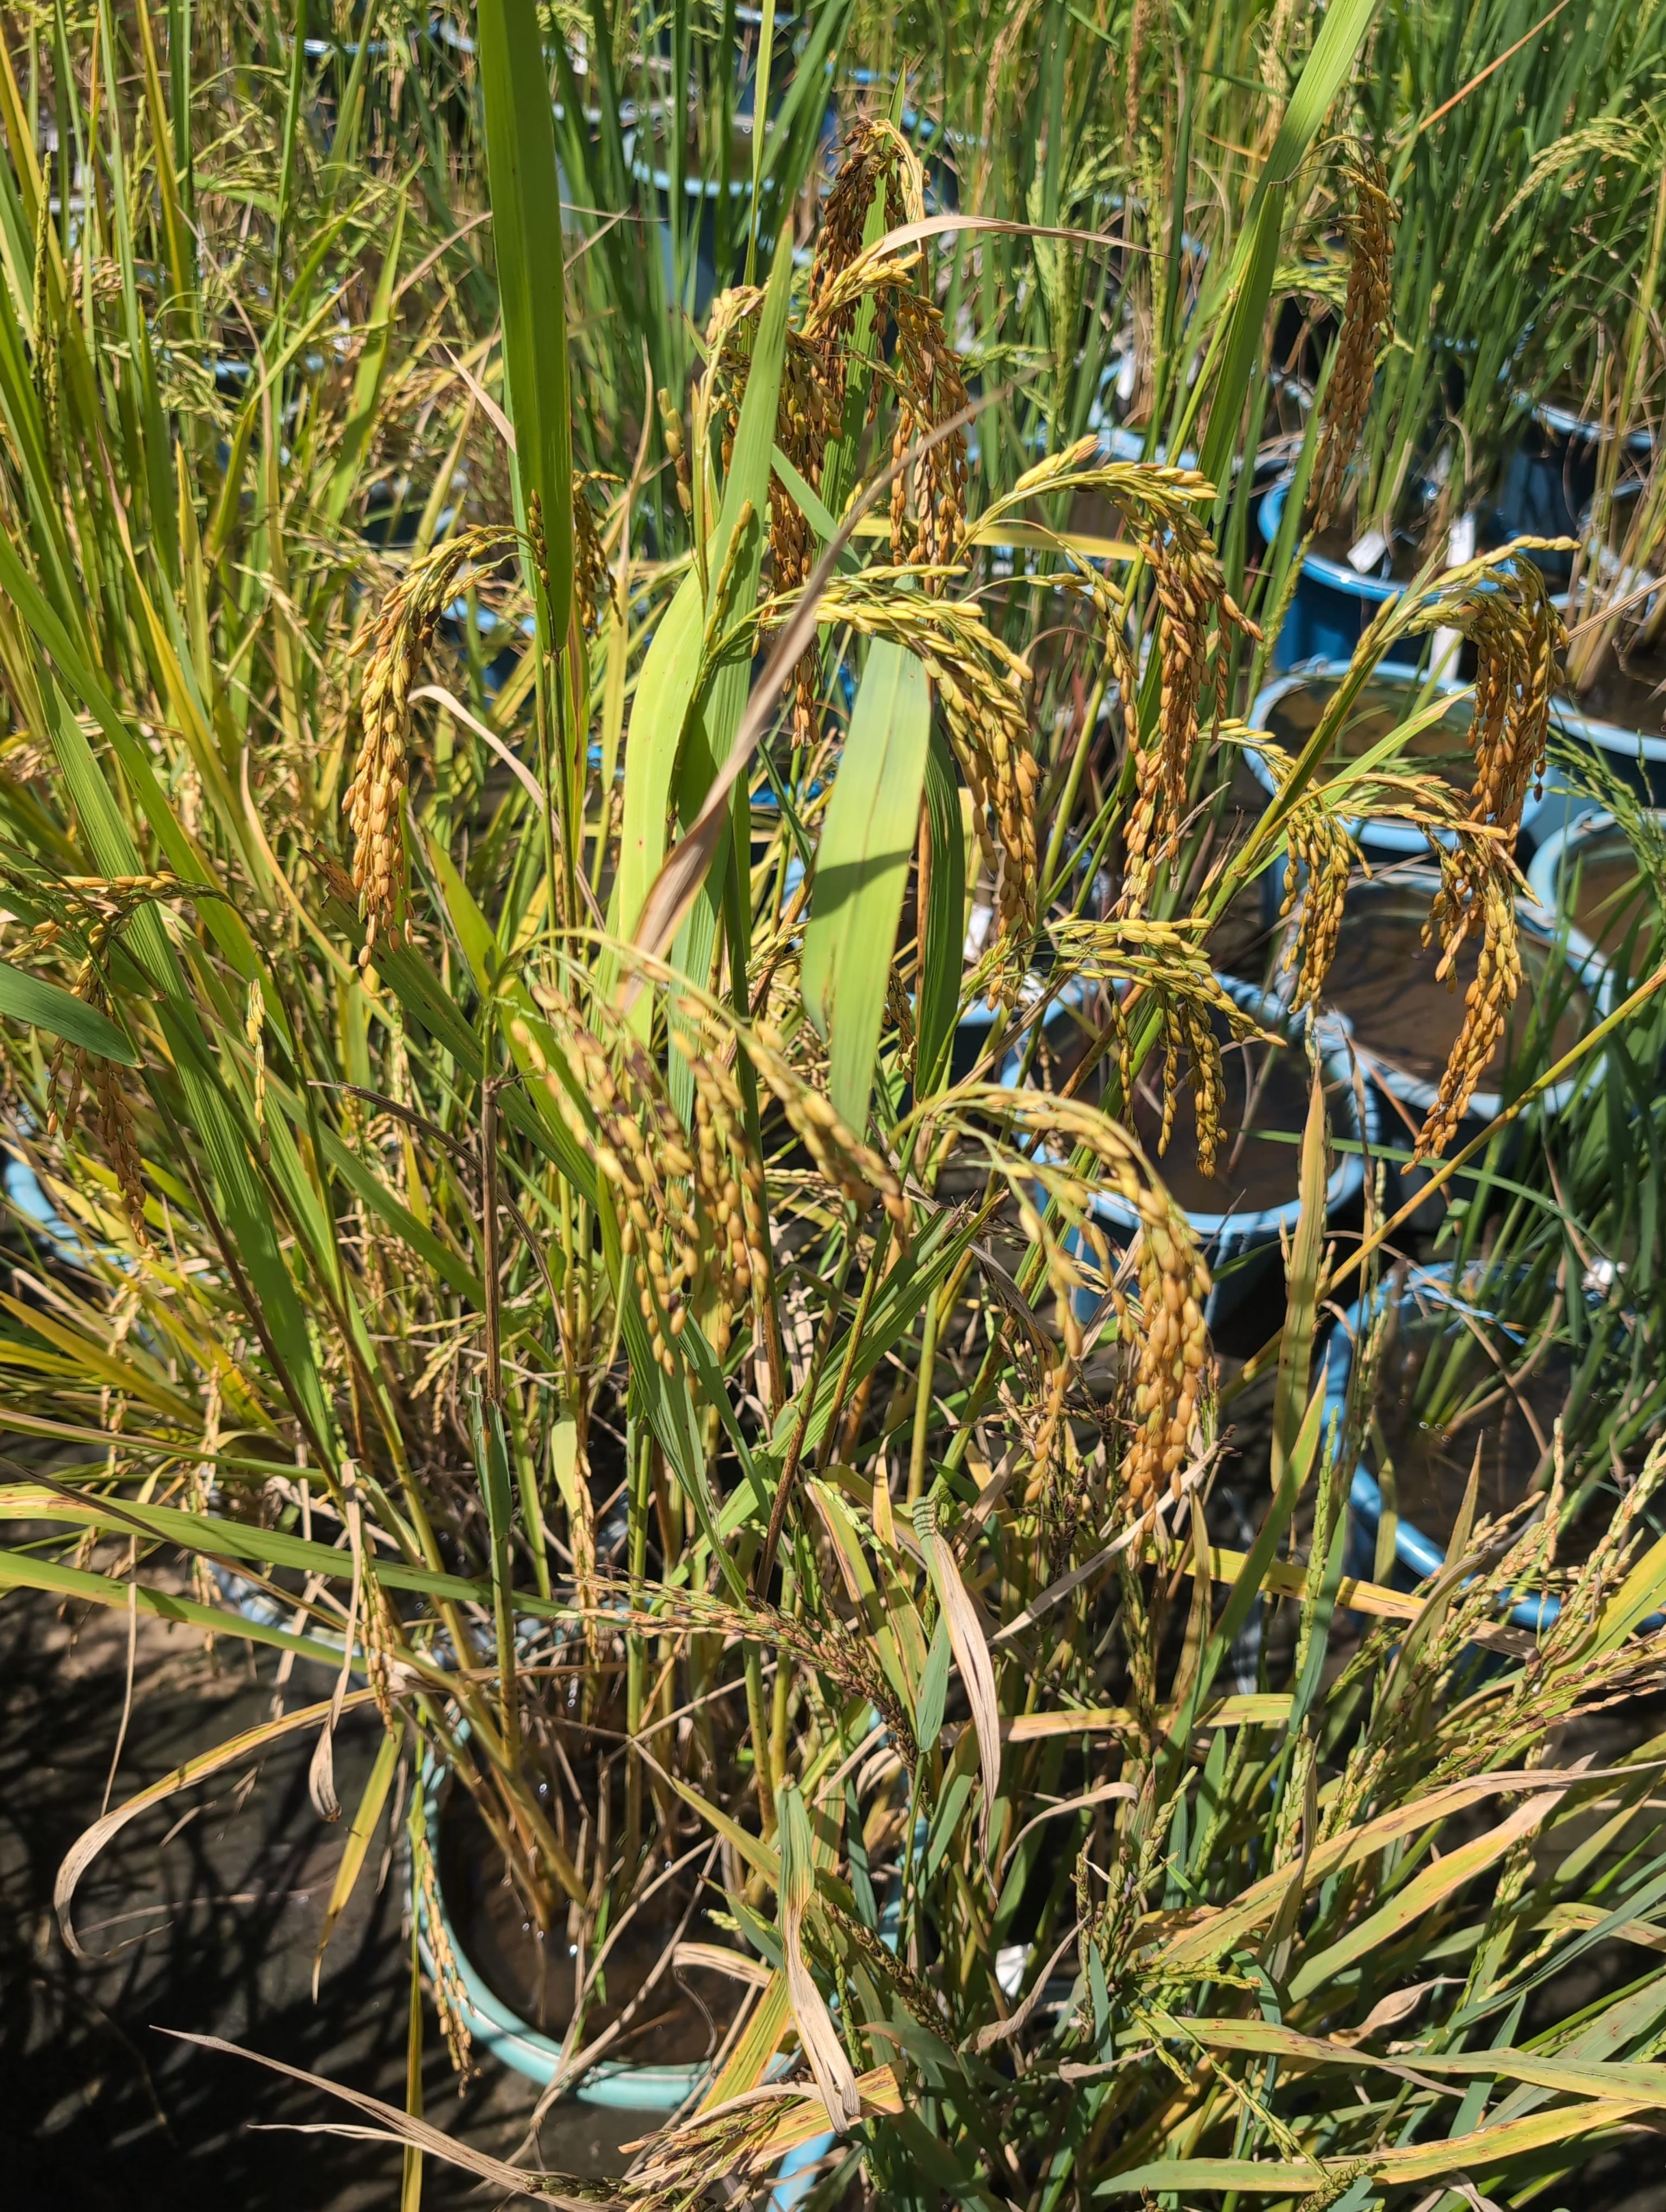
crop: rice
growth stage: ripening
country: Côte d'Ivoire
